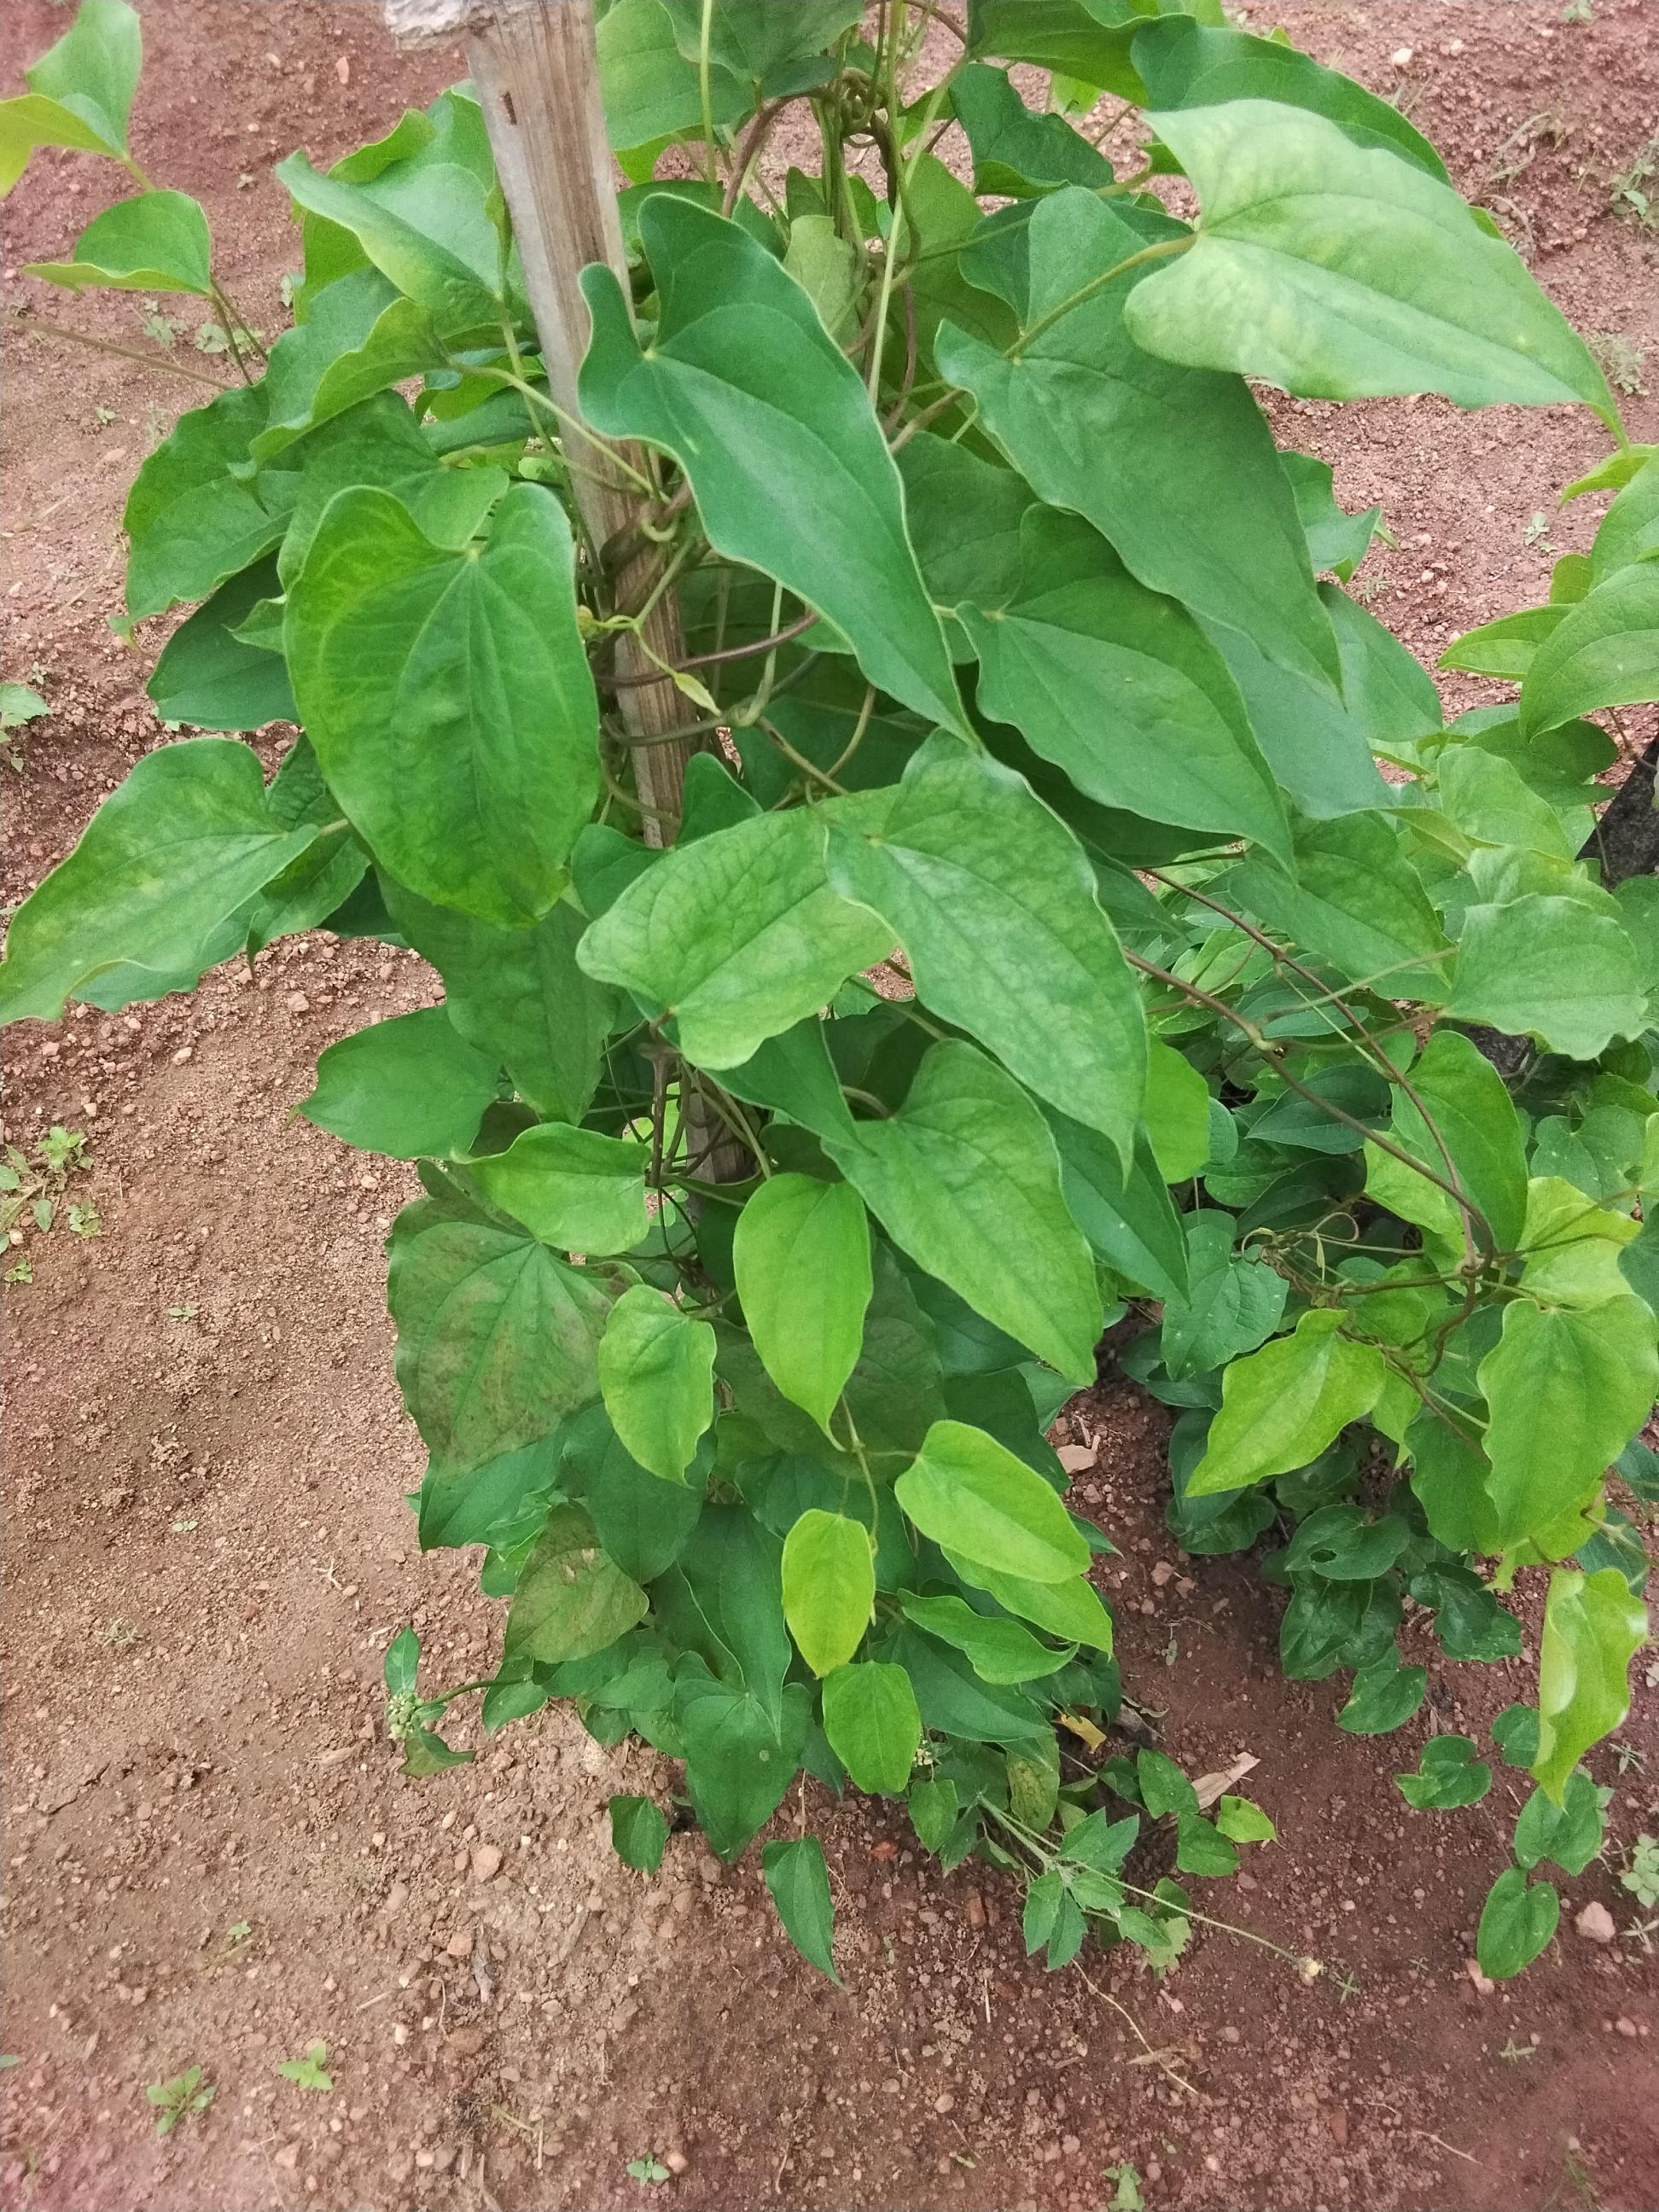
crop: yam
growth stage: vegetative
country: Nigeria
